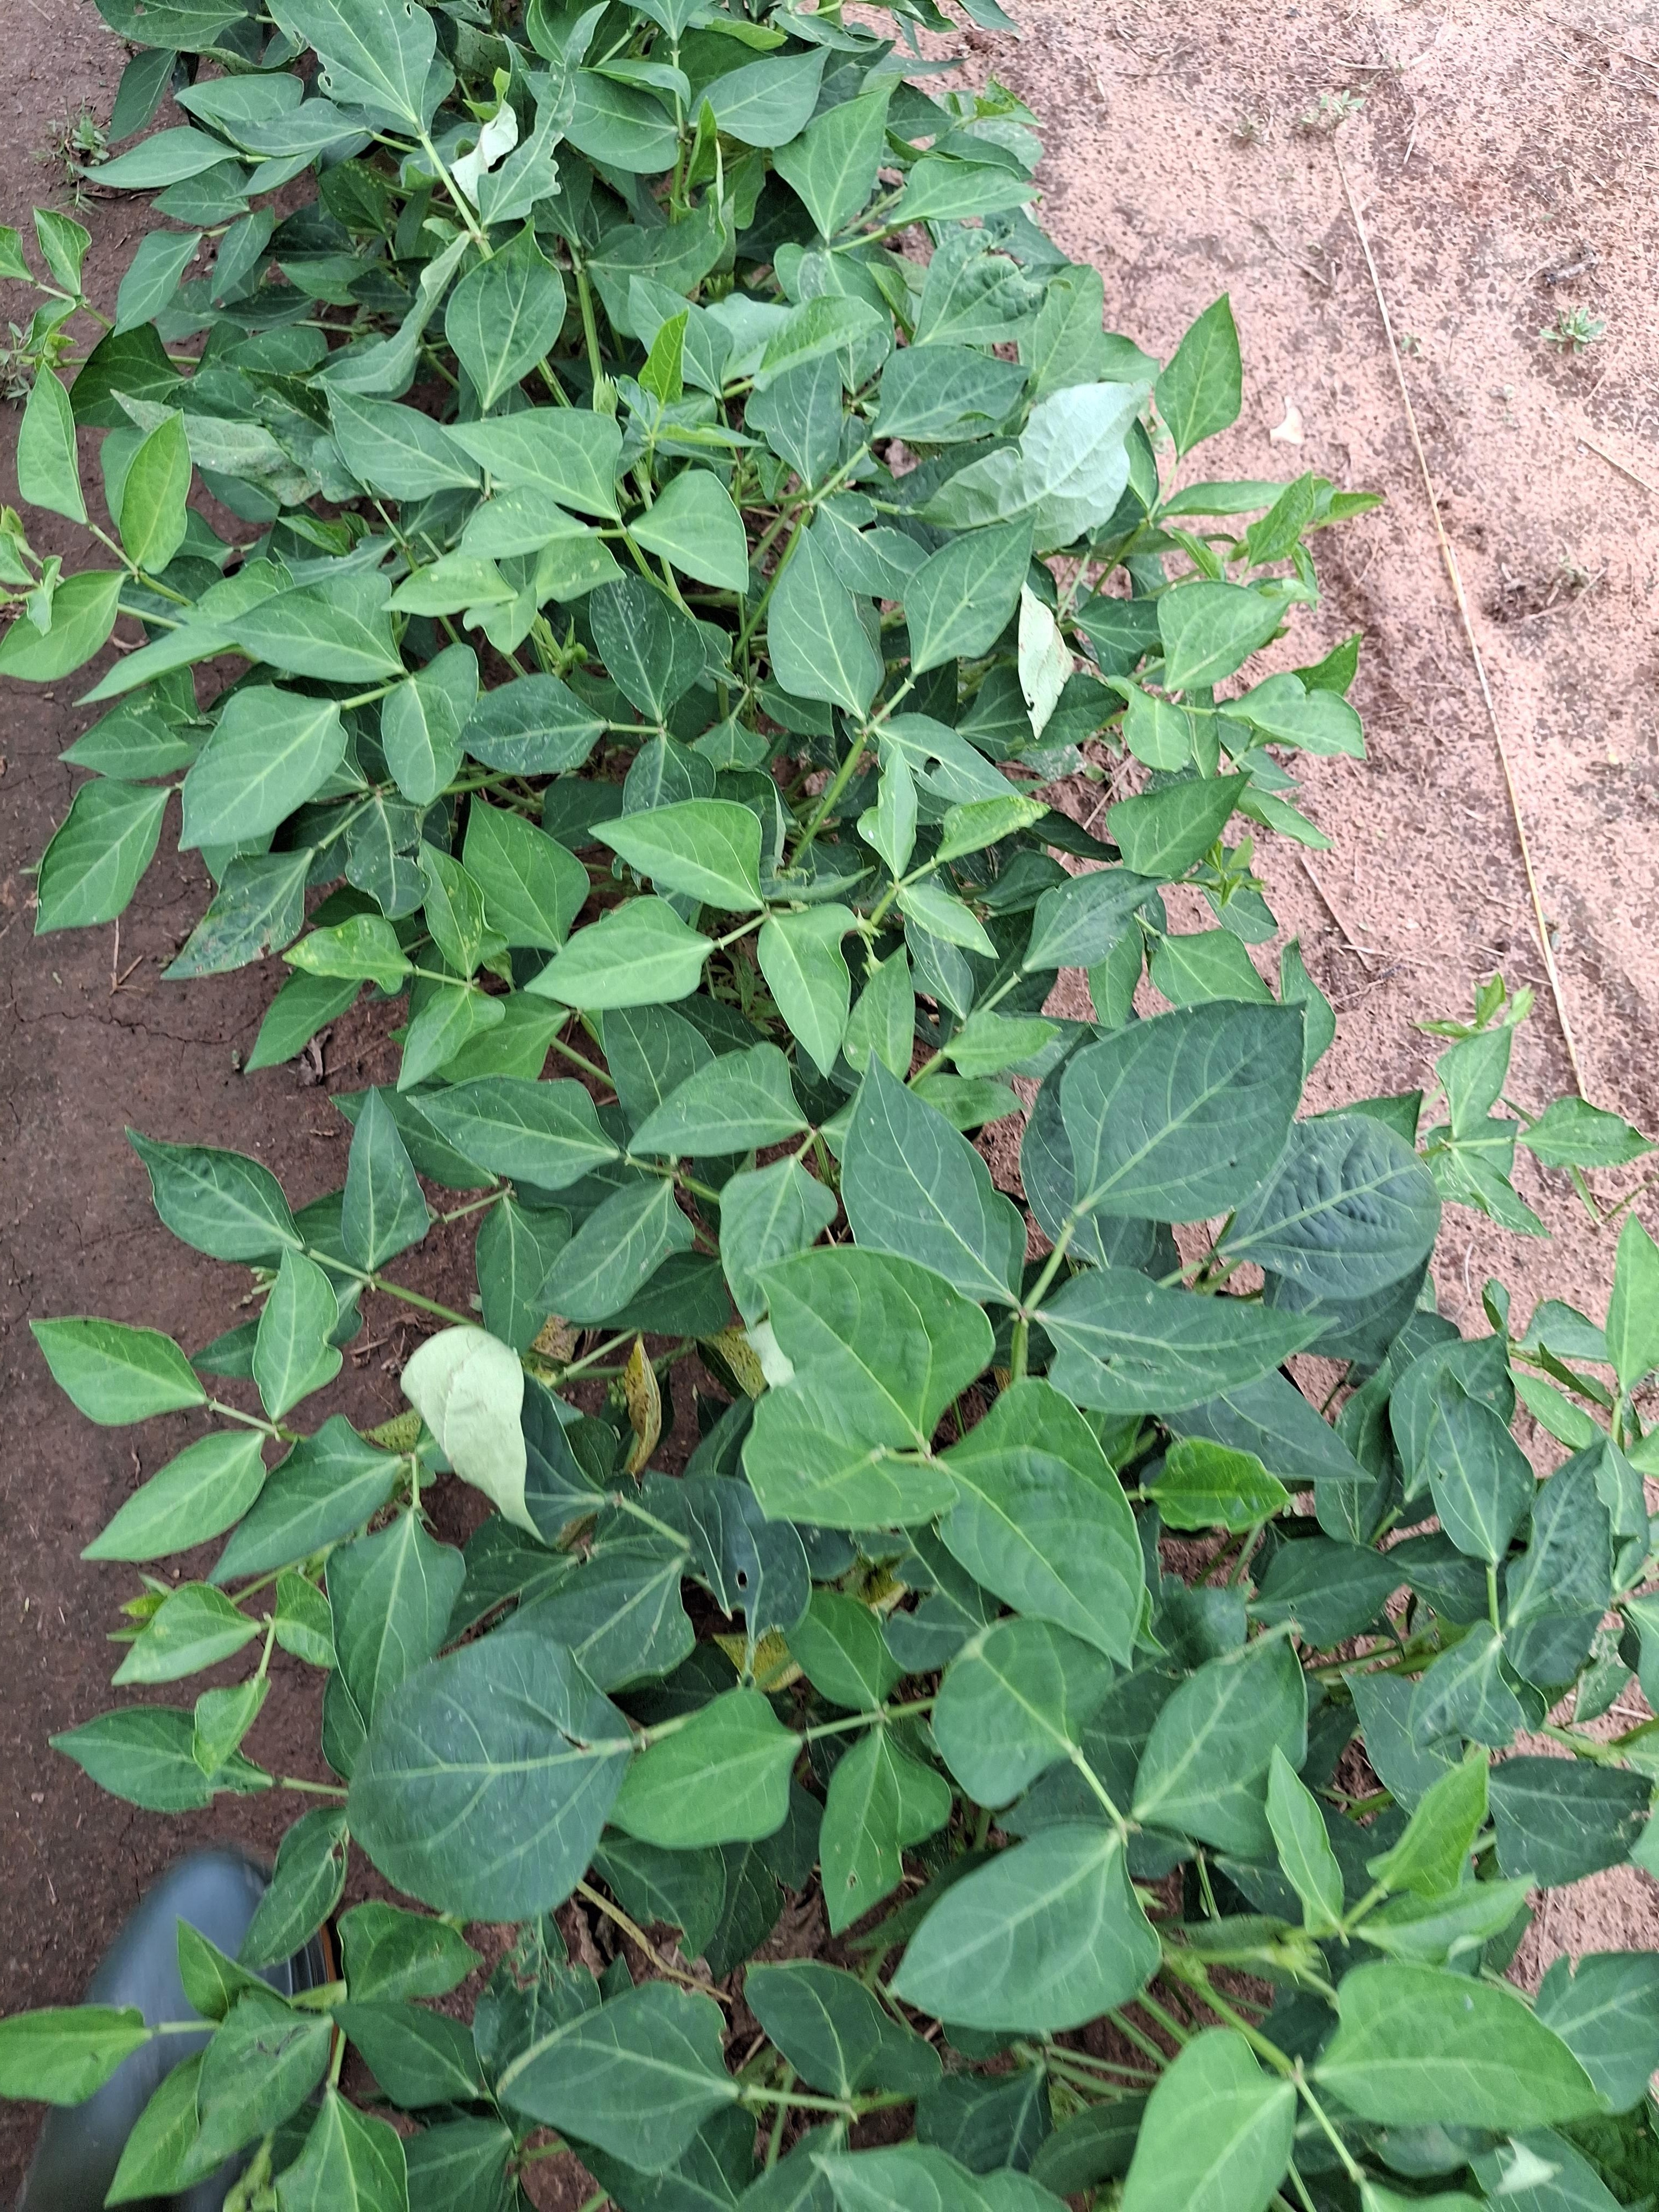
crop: cowpea
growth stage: flowering
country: Nigeria
